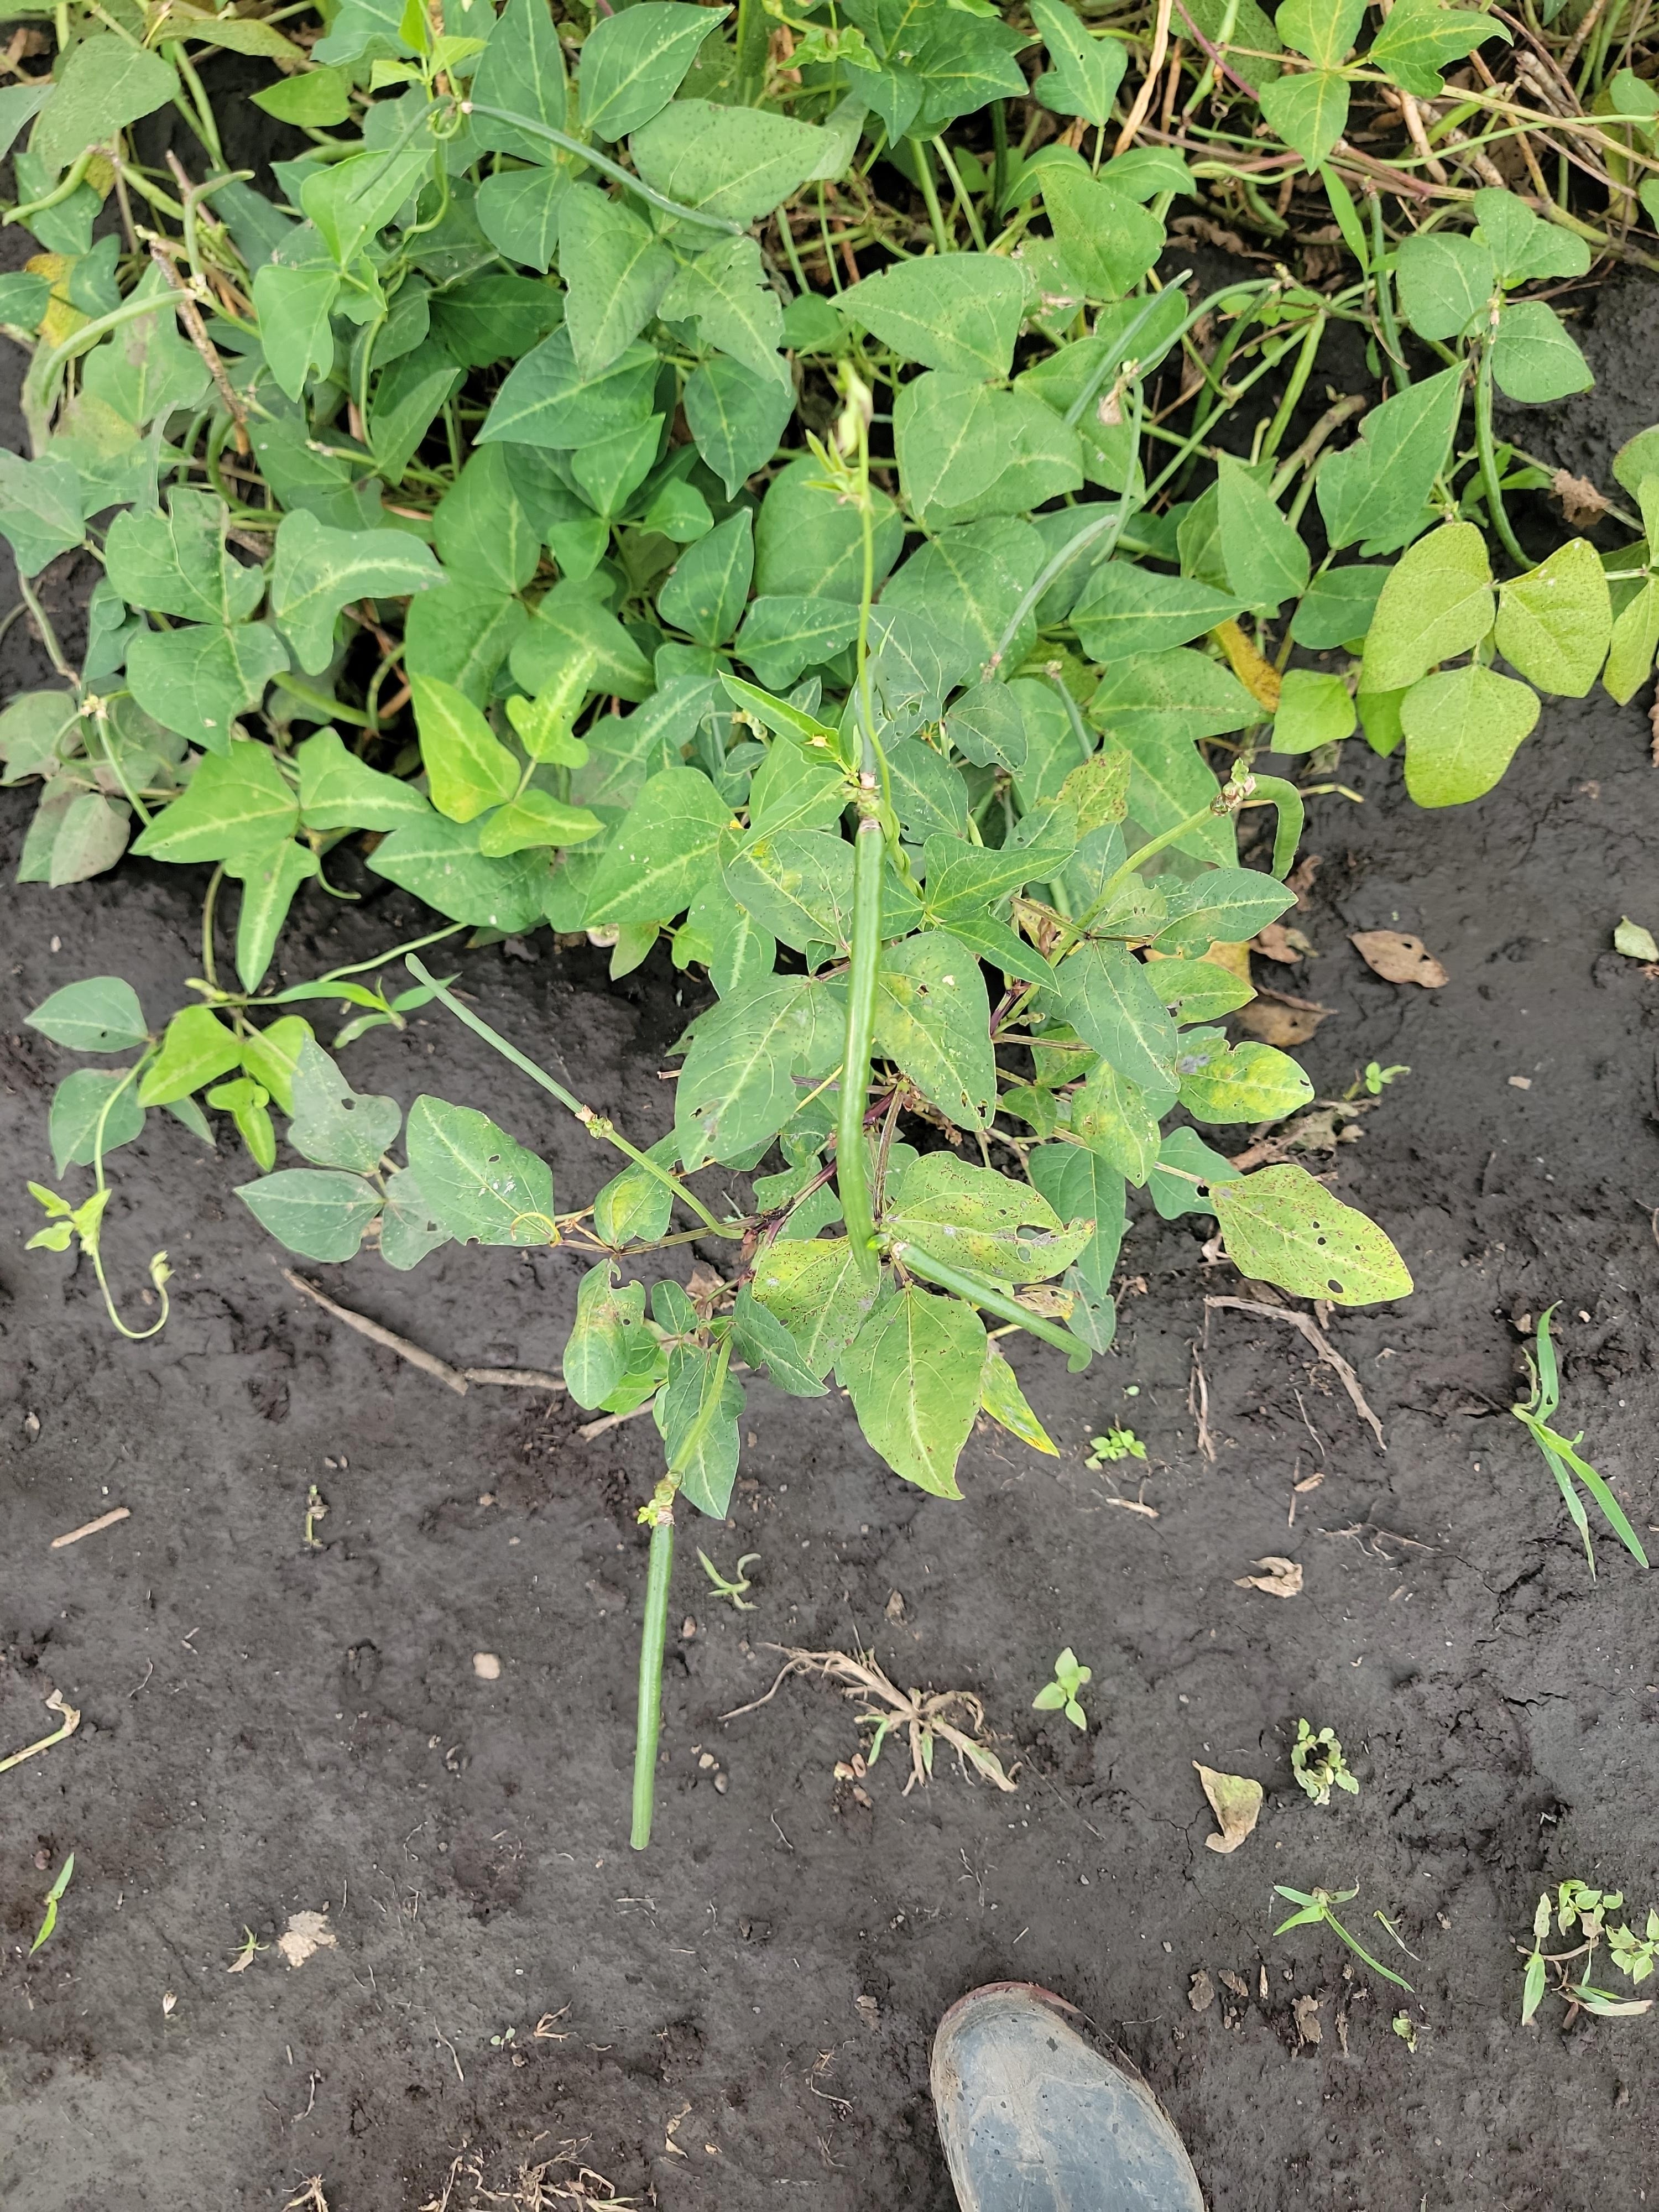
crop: cowpea
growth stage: development pod
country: Tanzania
